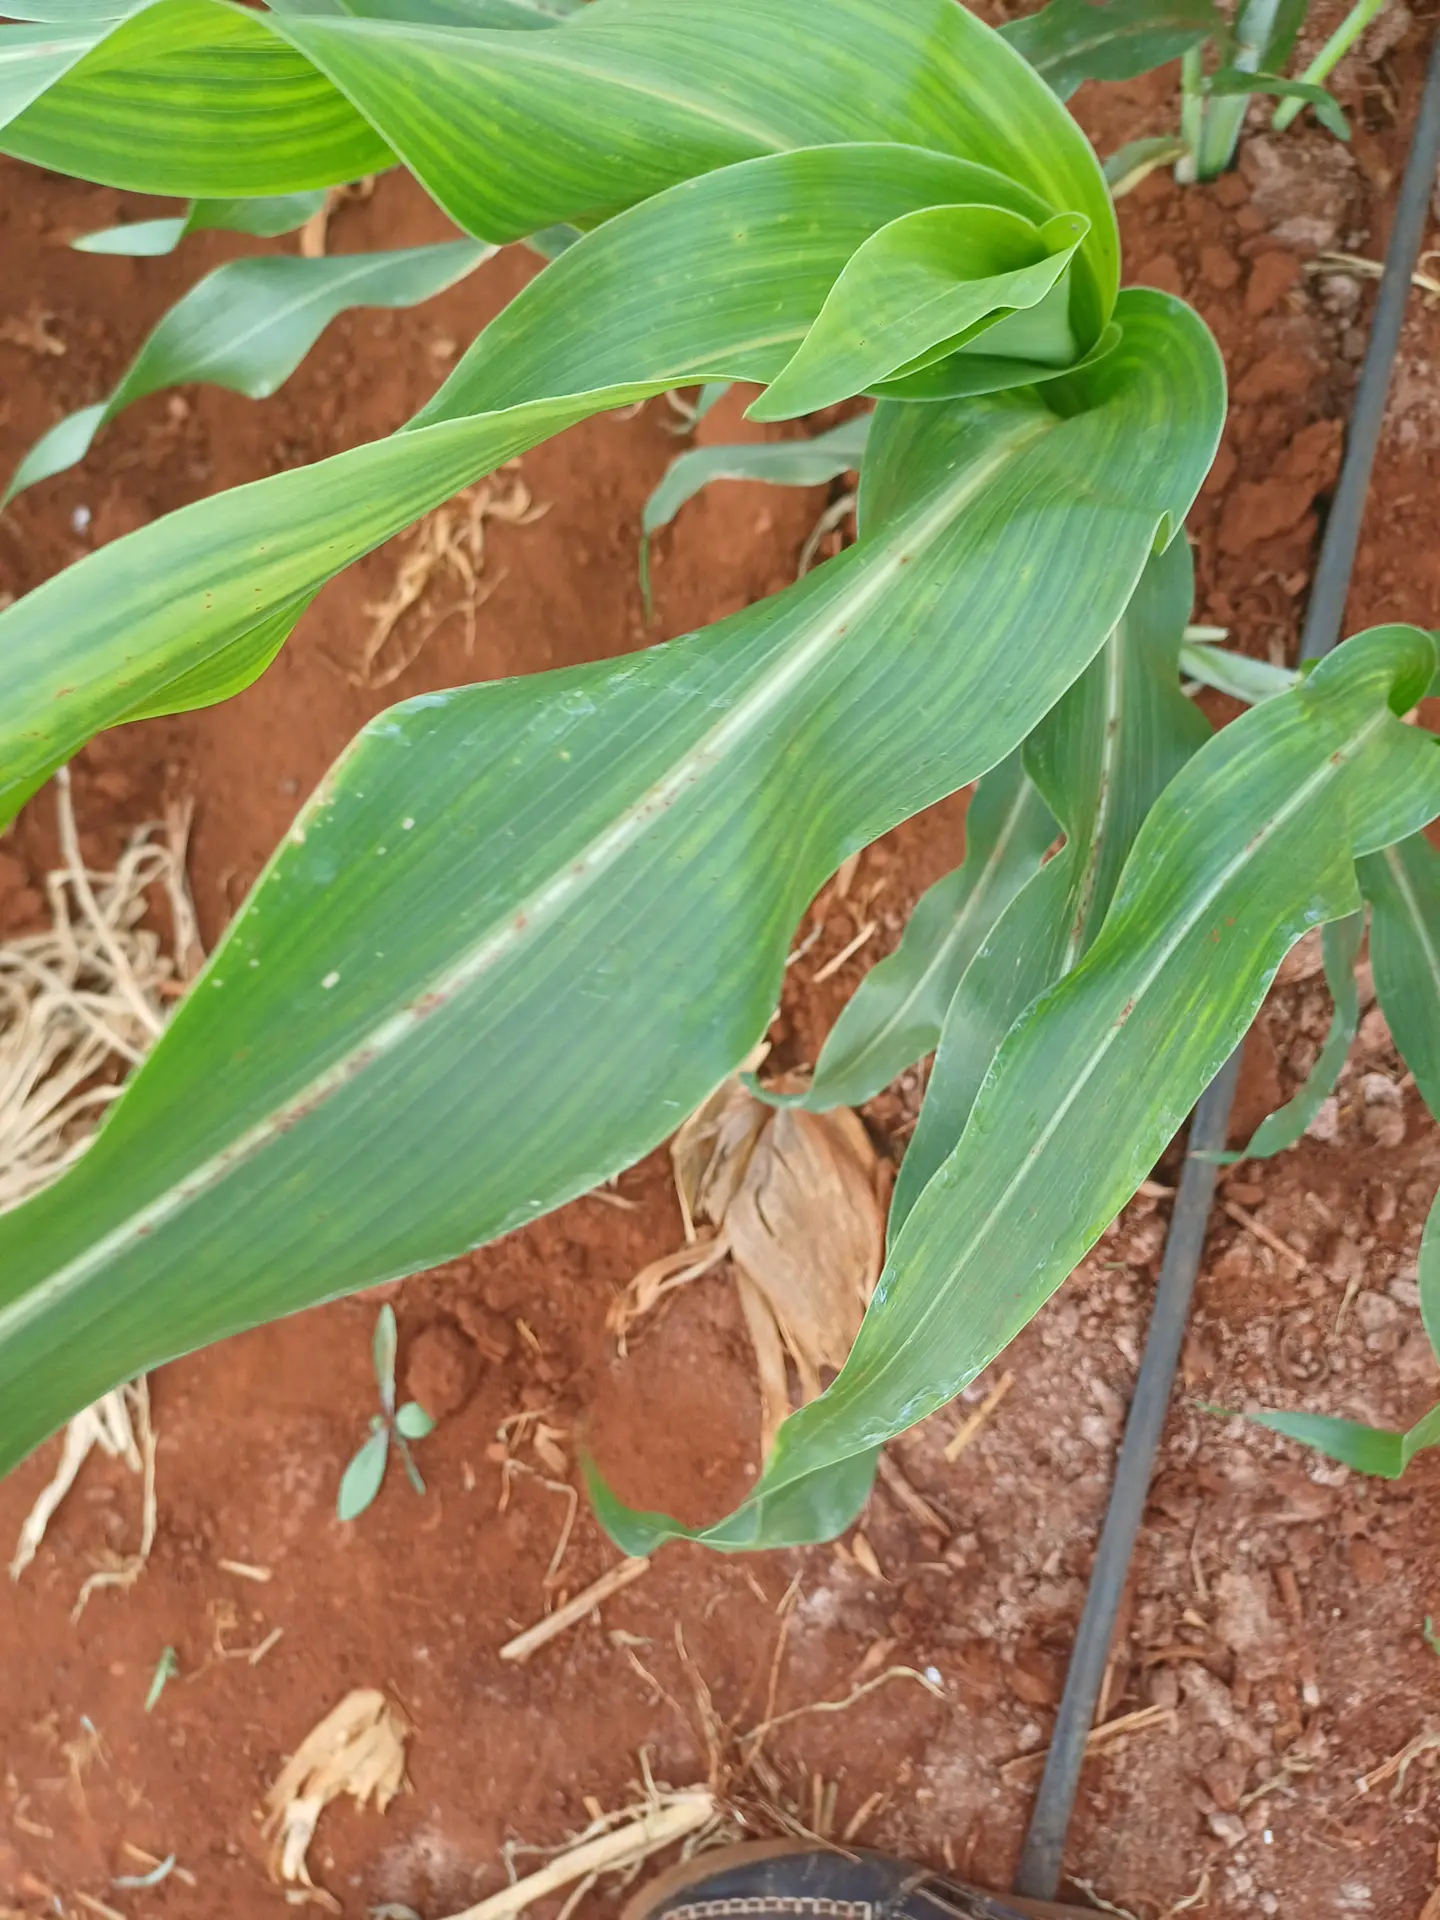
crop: sorghum
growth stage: vegetative
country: Kenya
